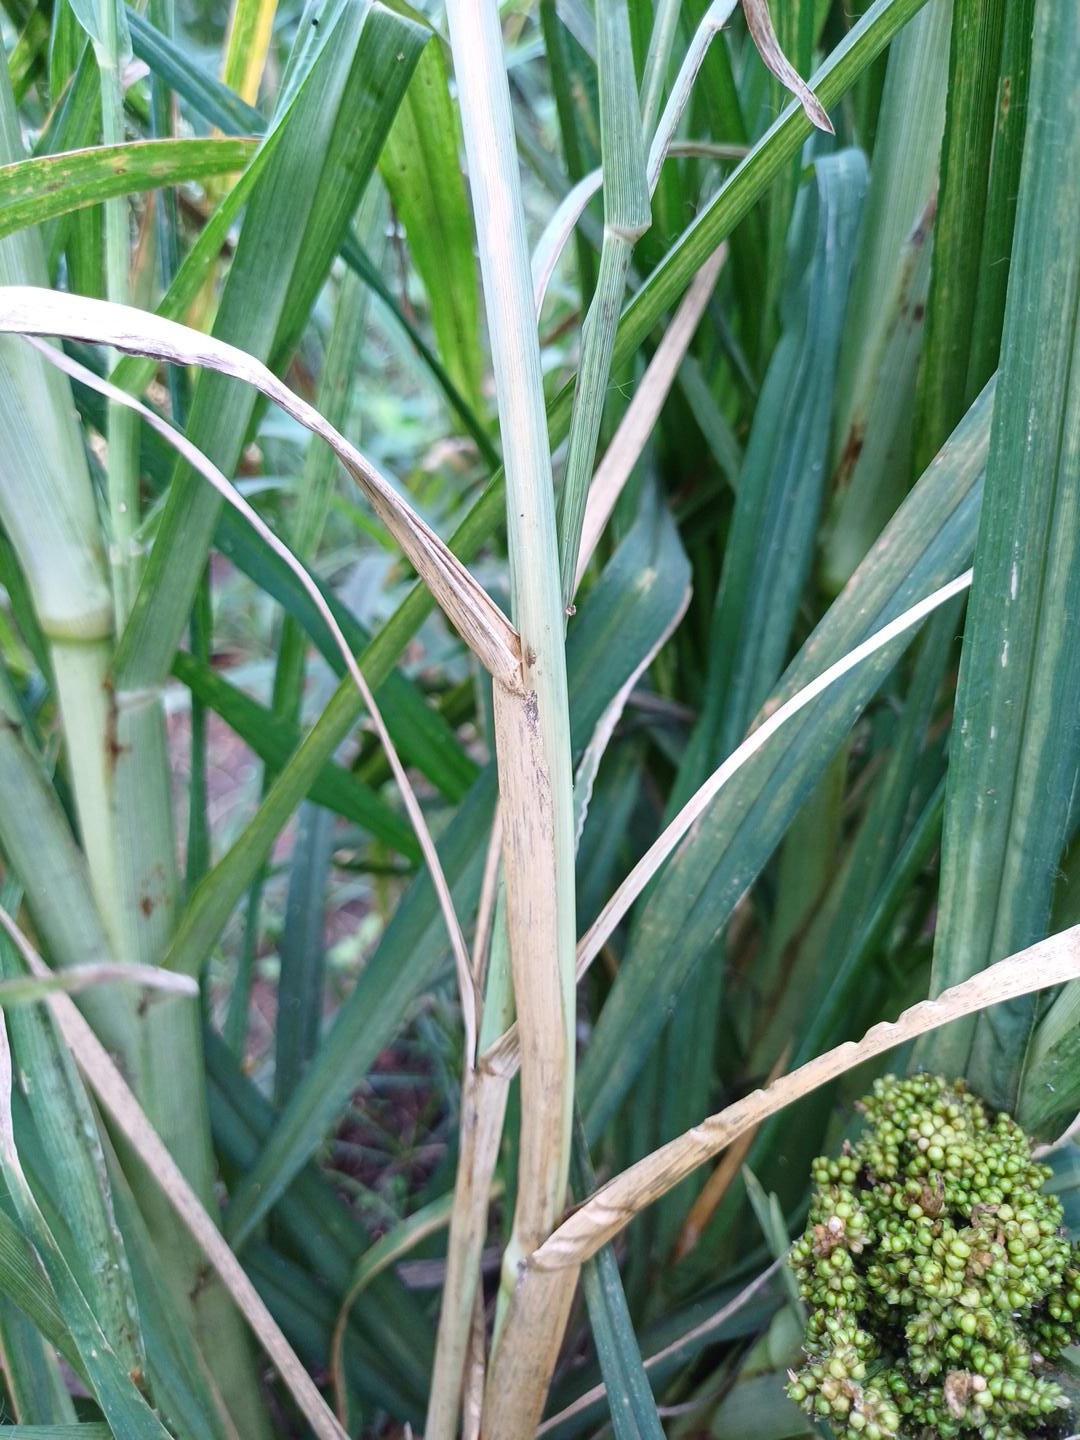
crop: finger millet
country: Kenya
